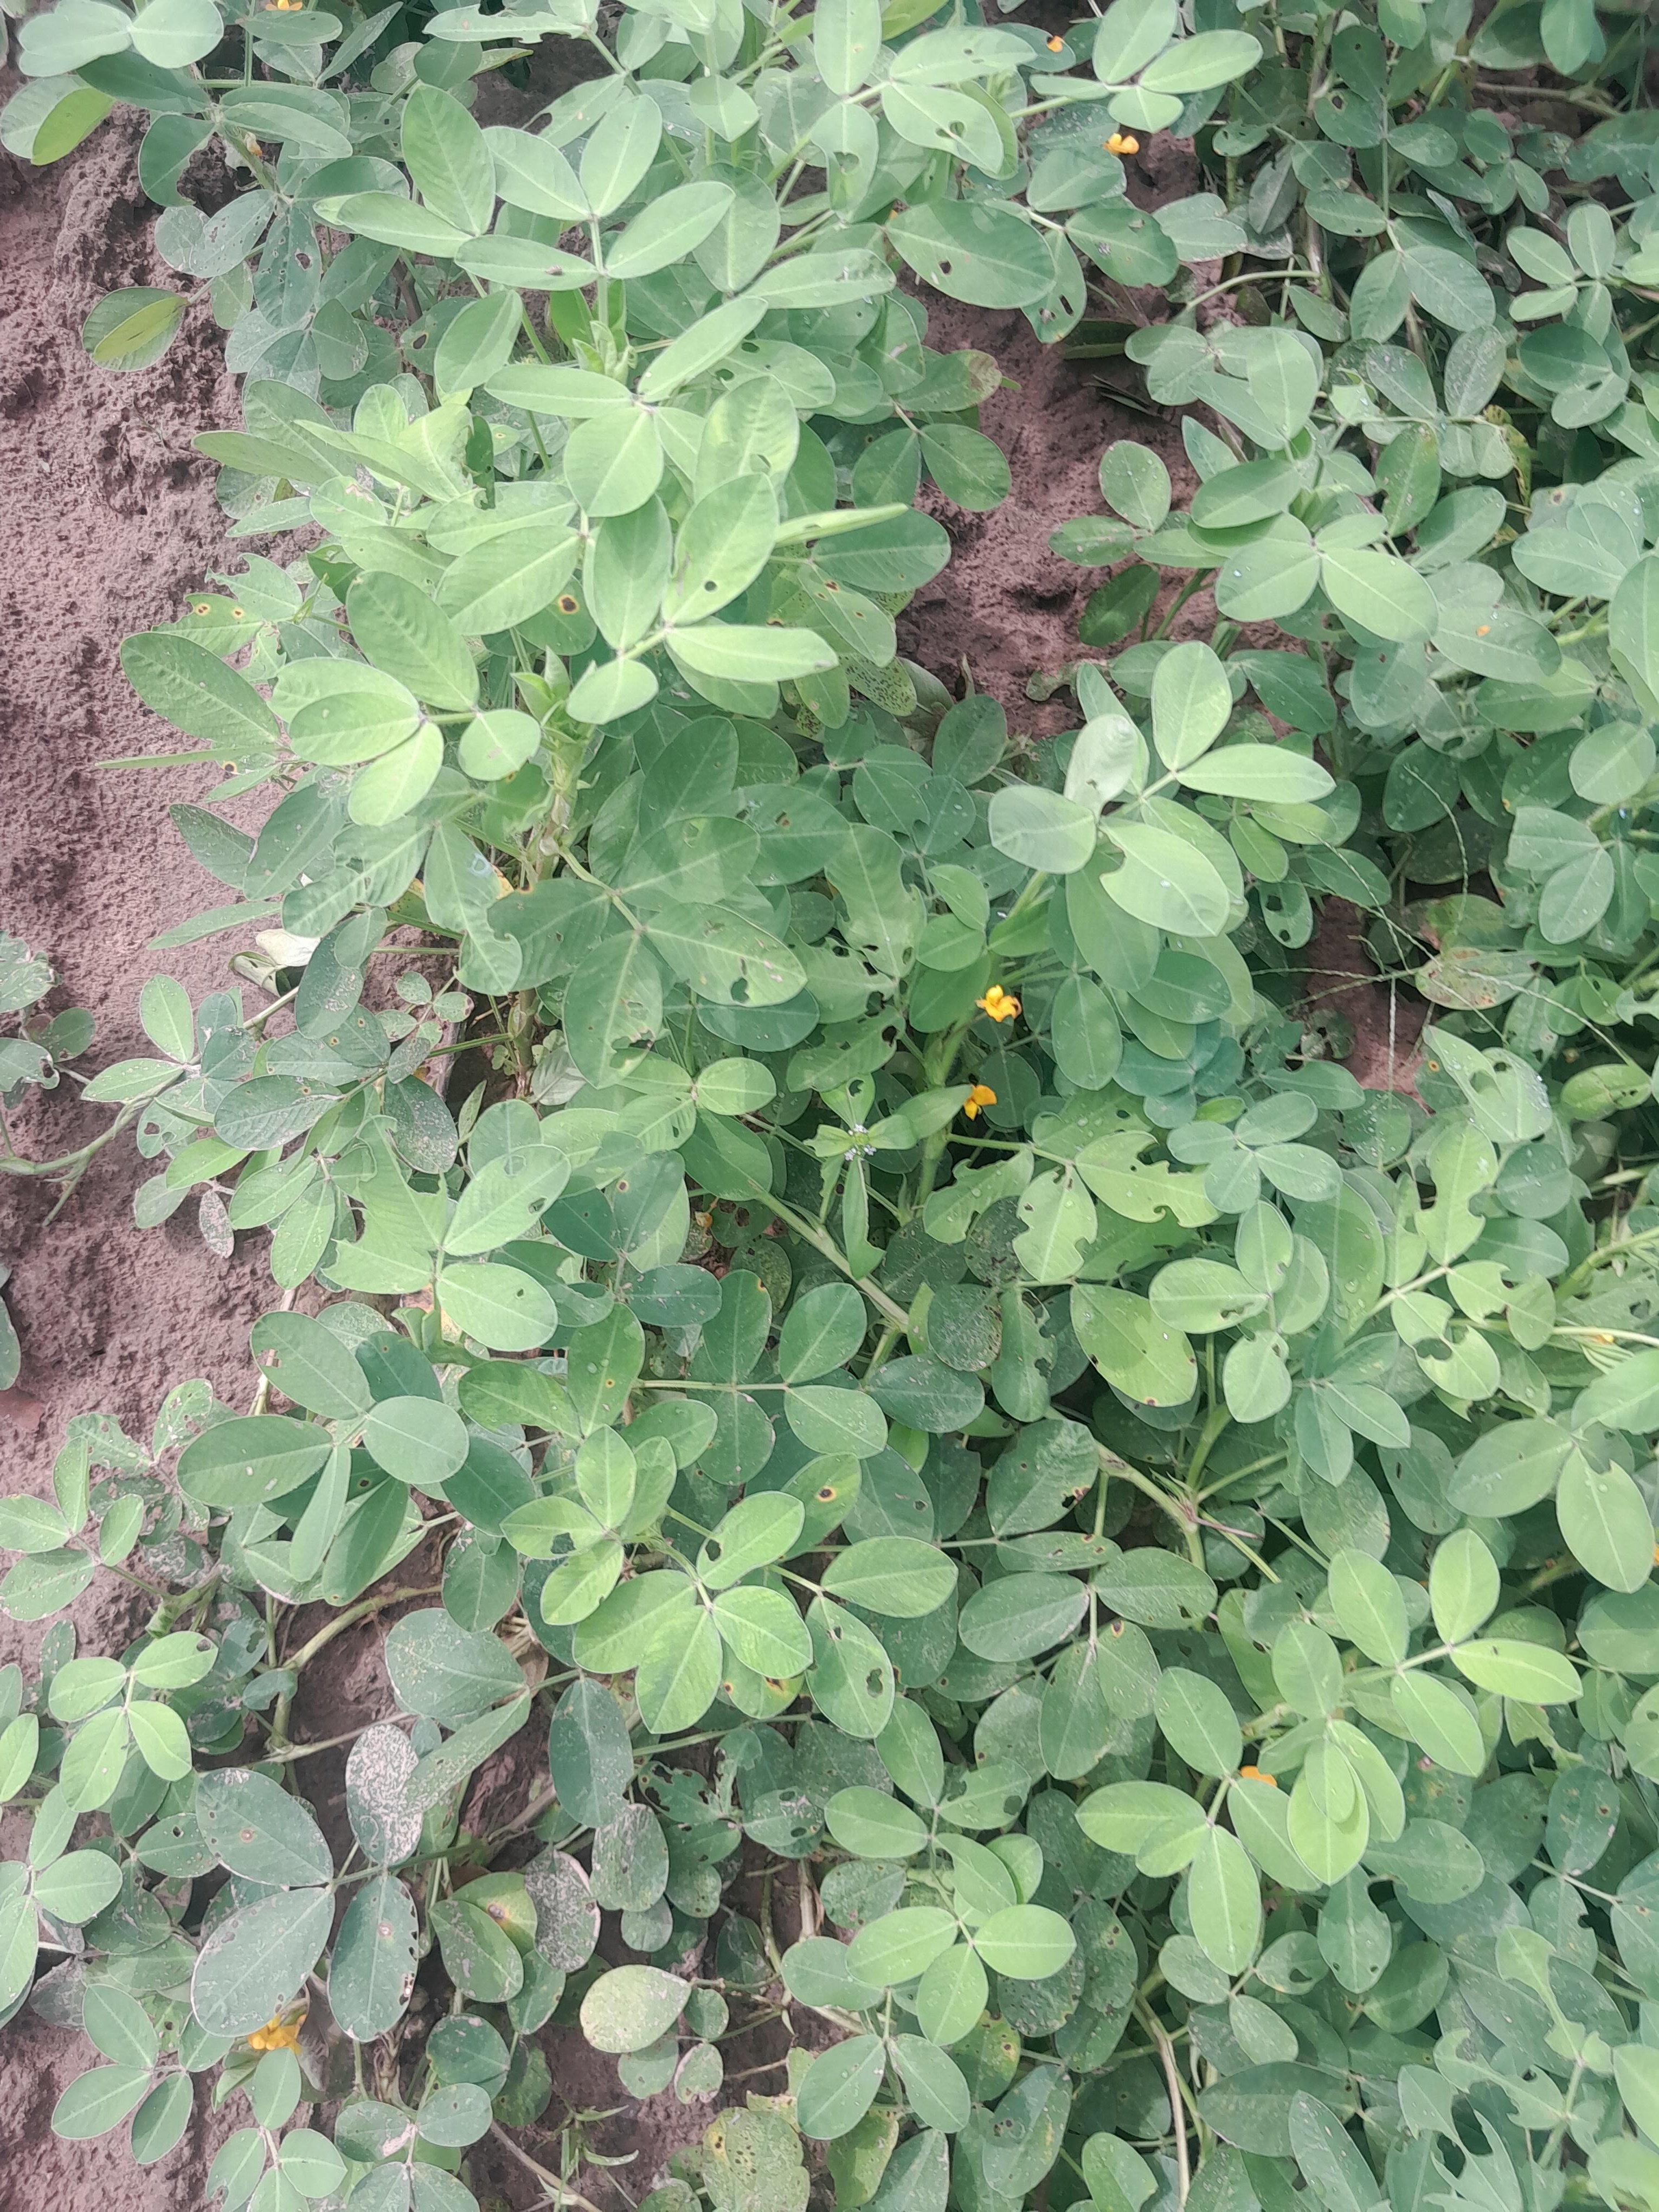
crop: groundnut
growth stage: flowering
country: Senegal
